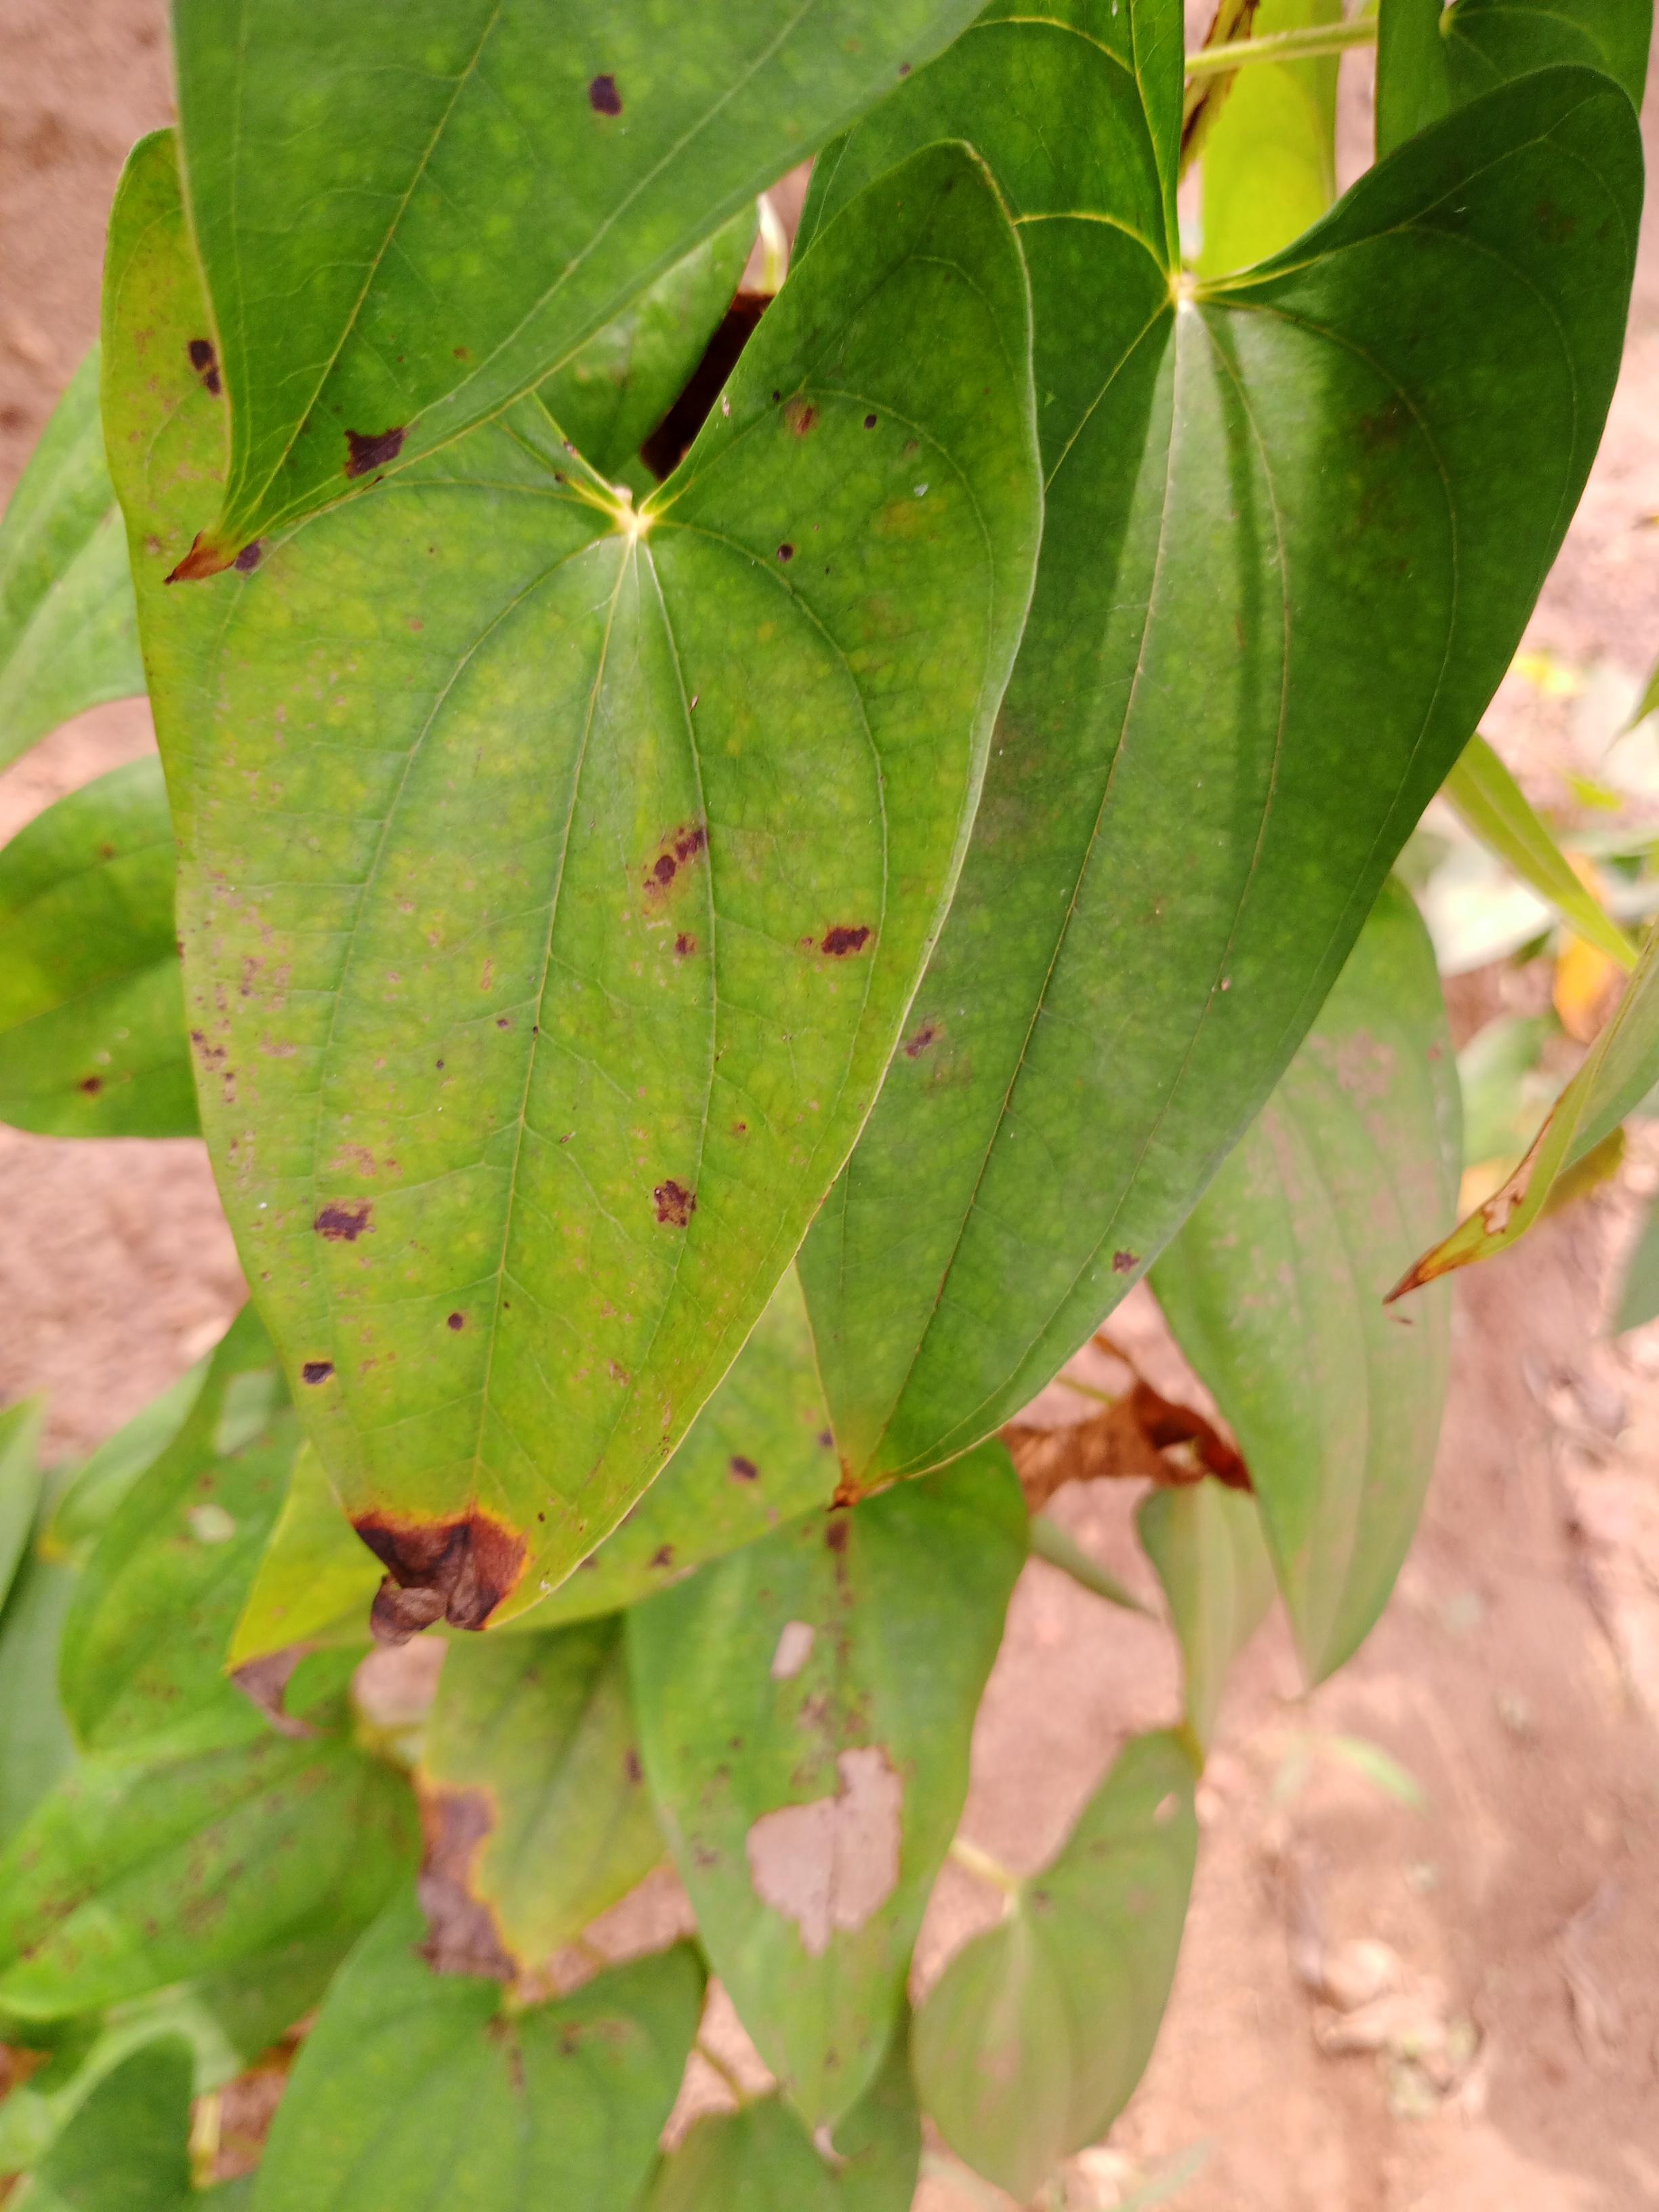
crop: yam
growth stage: vegetative
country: Nigeria
